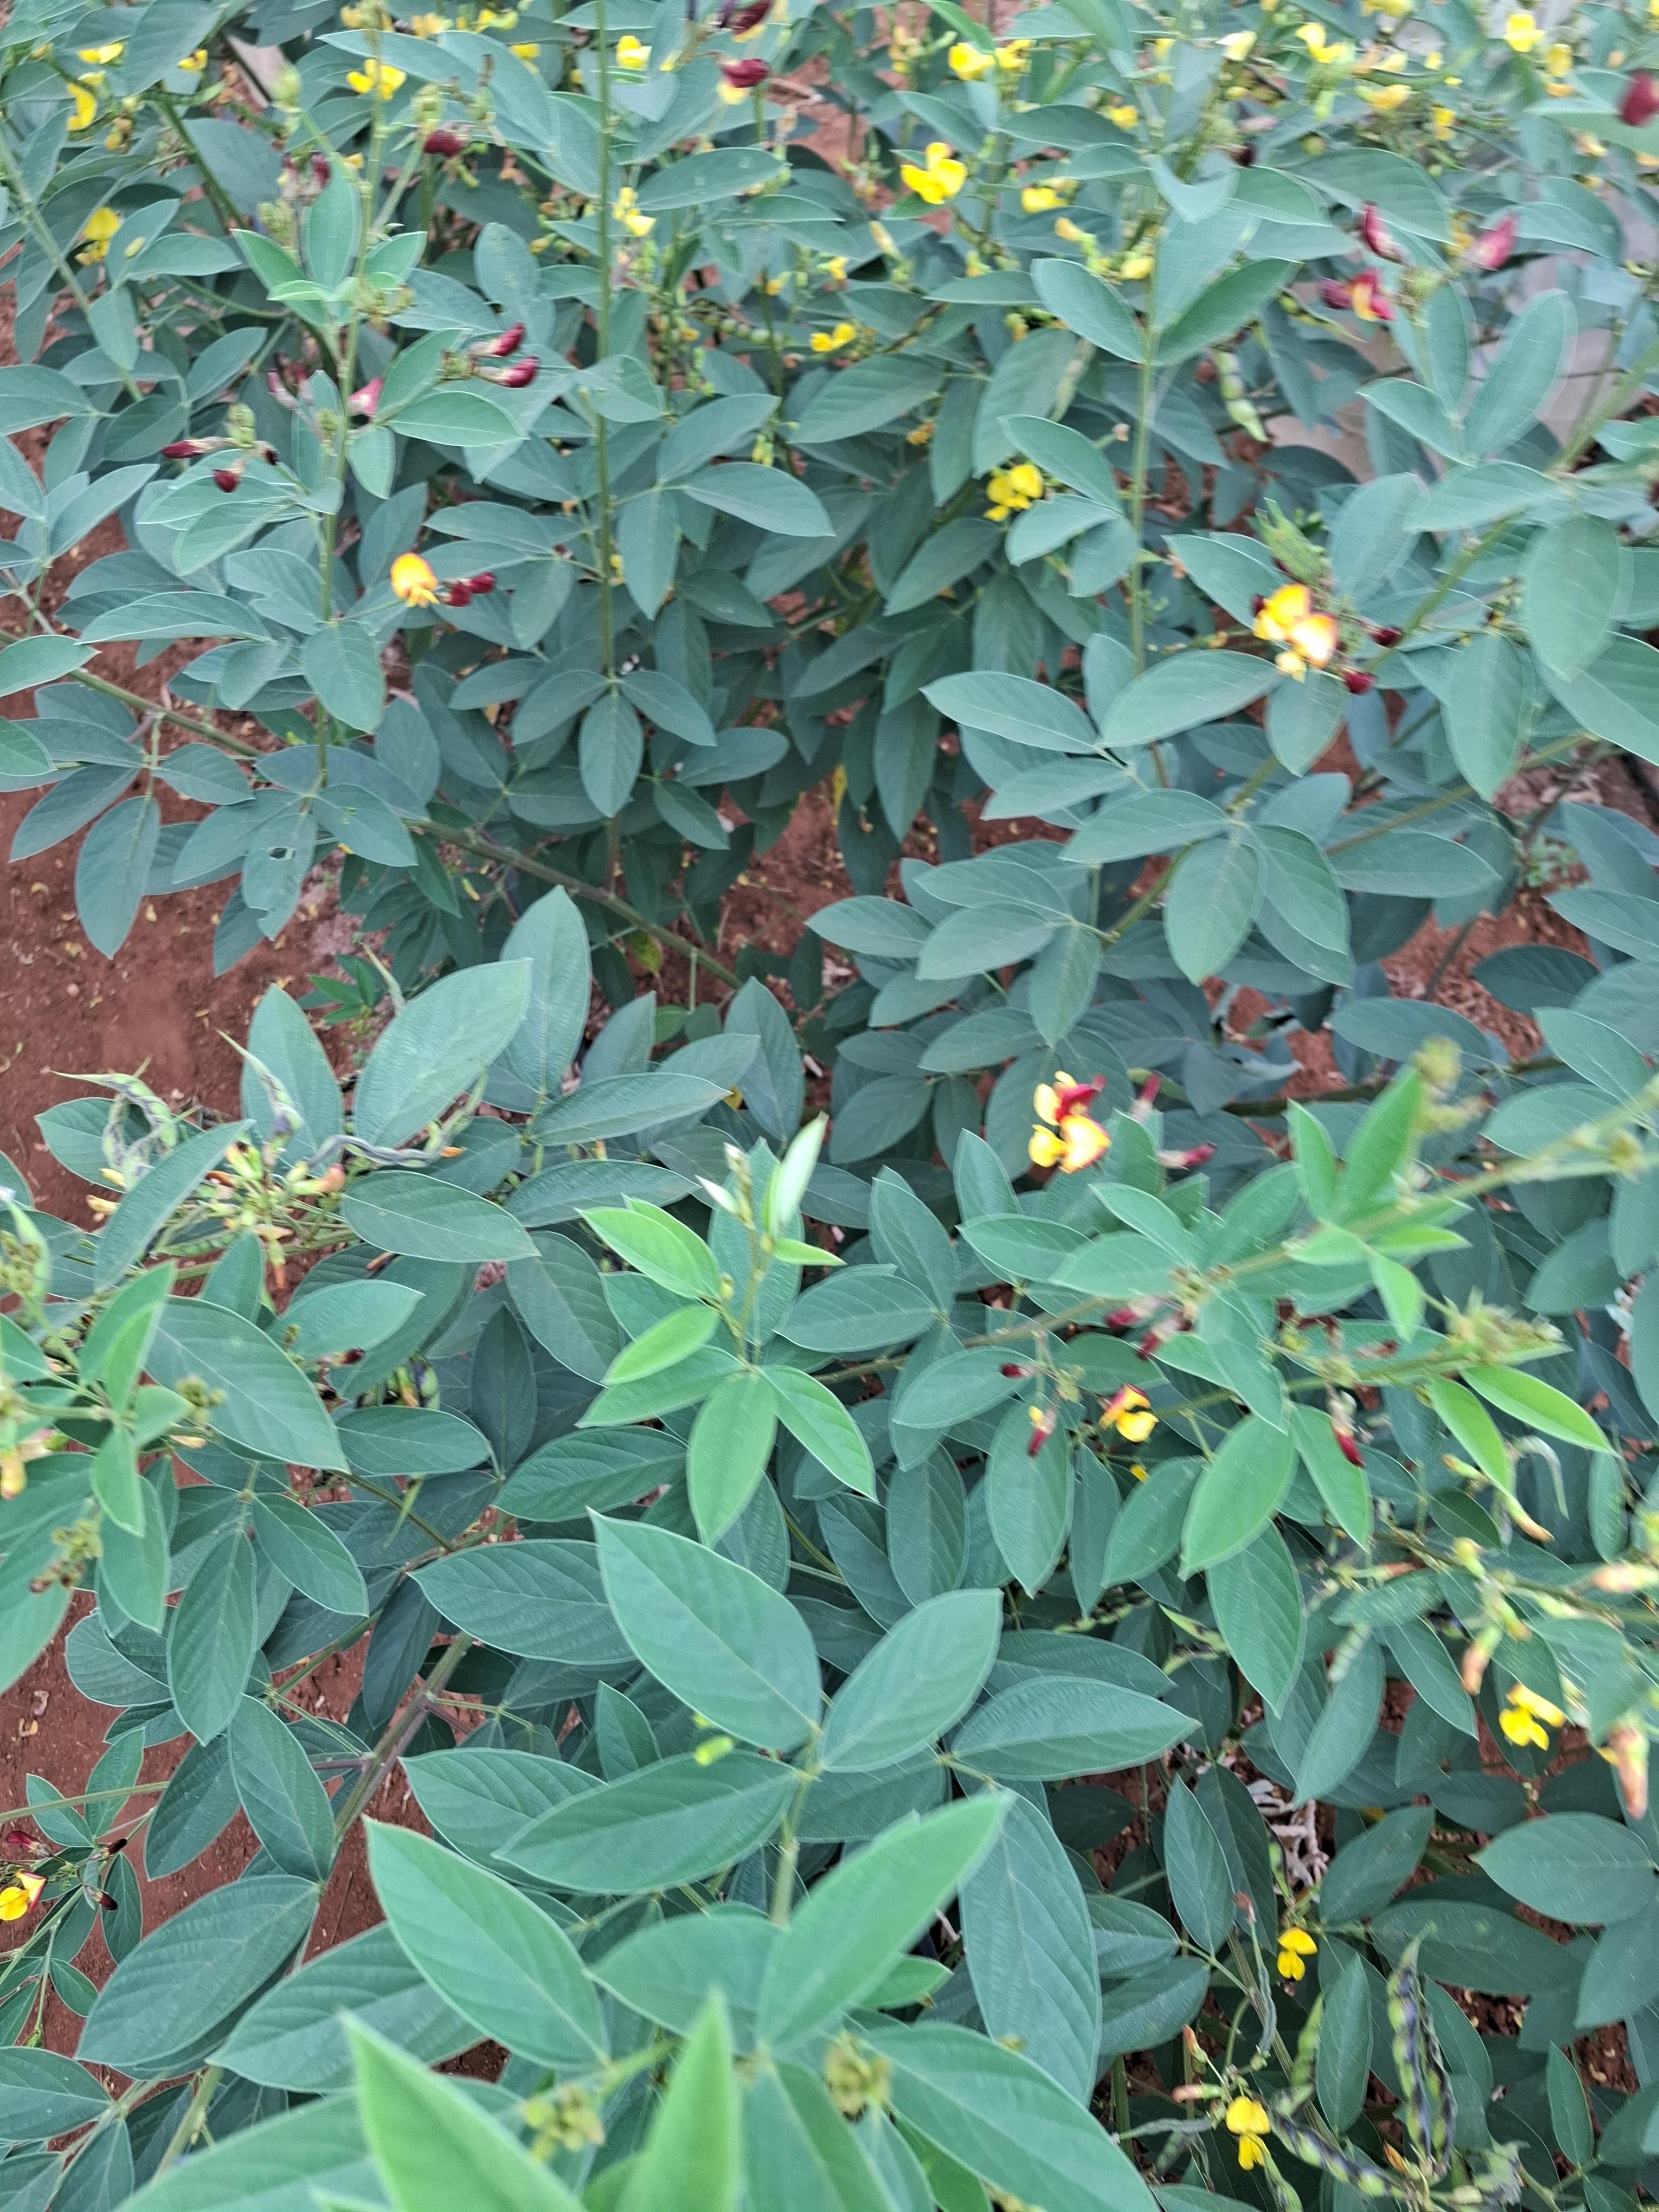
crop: pigeonpea
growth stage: development pod
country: Kenya
